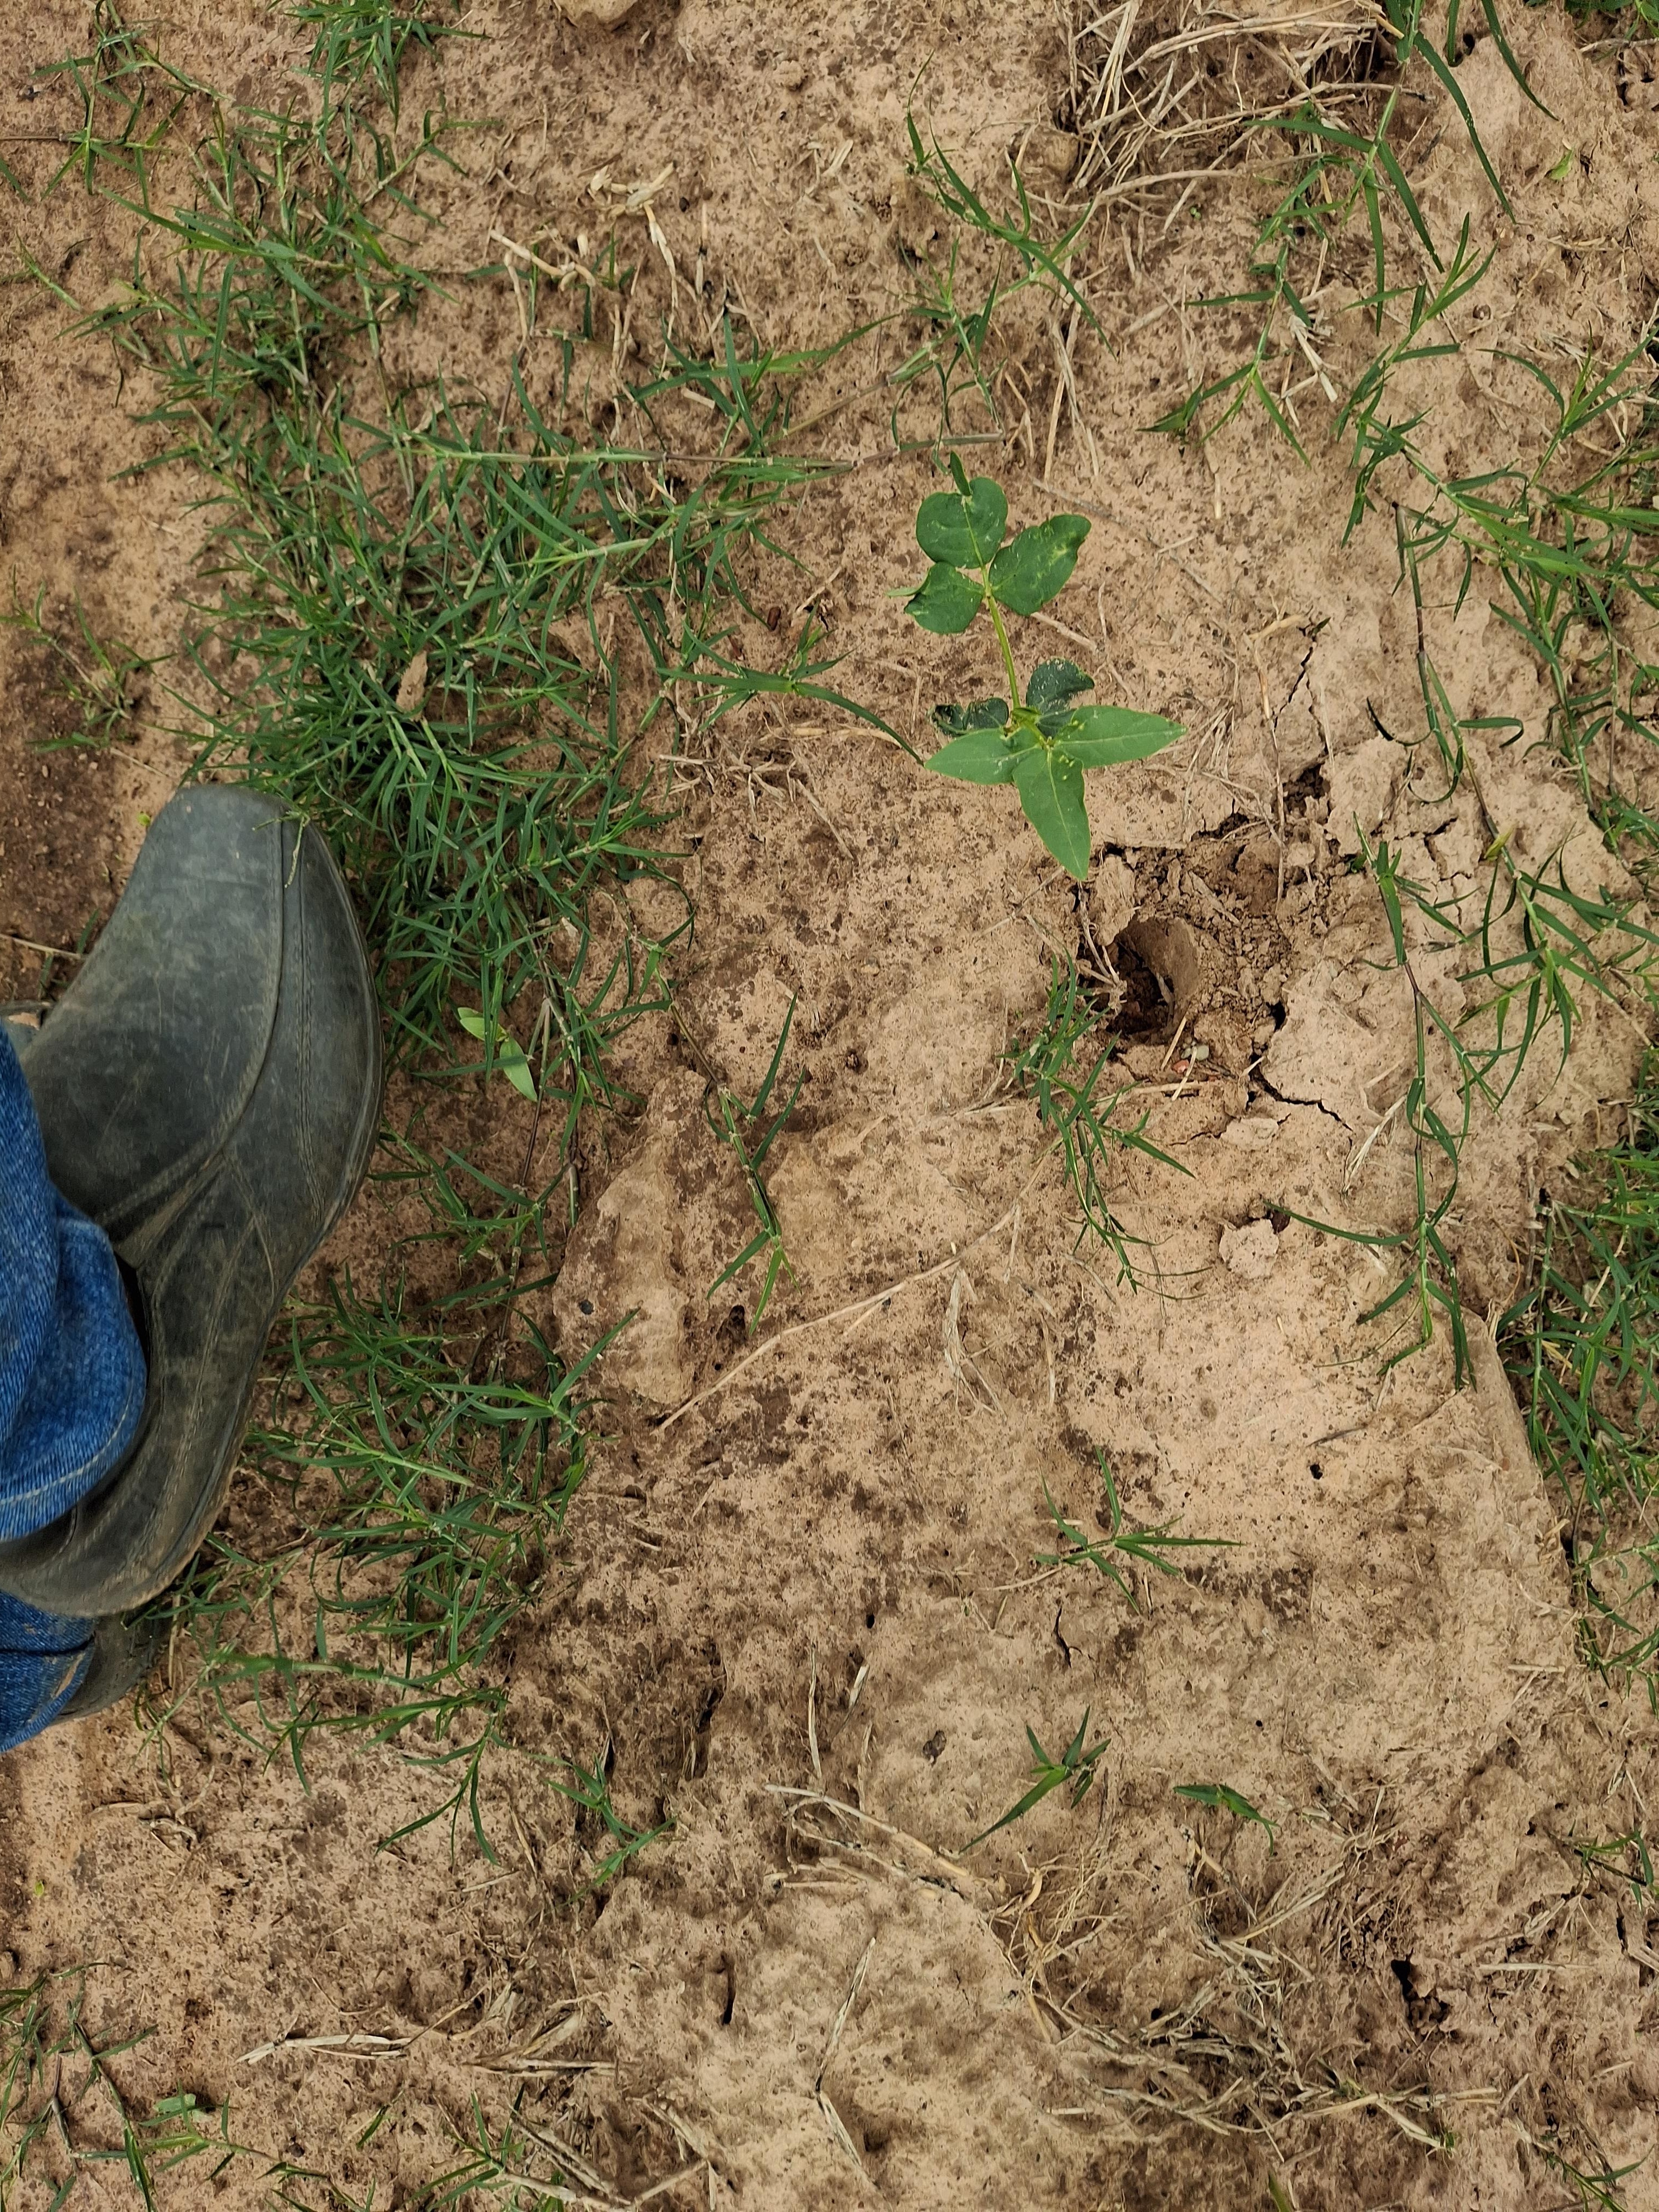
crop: cowpea
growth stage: emergence
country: Nigeria
